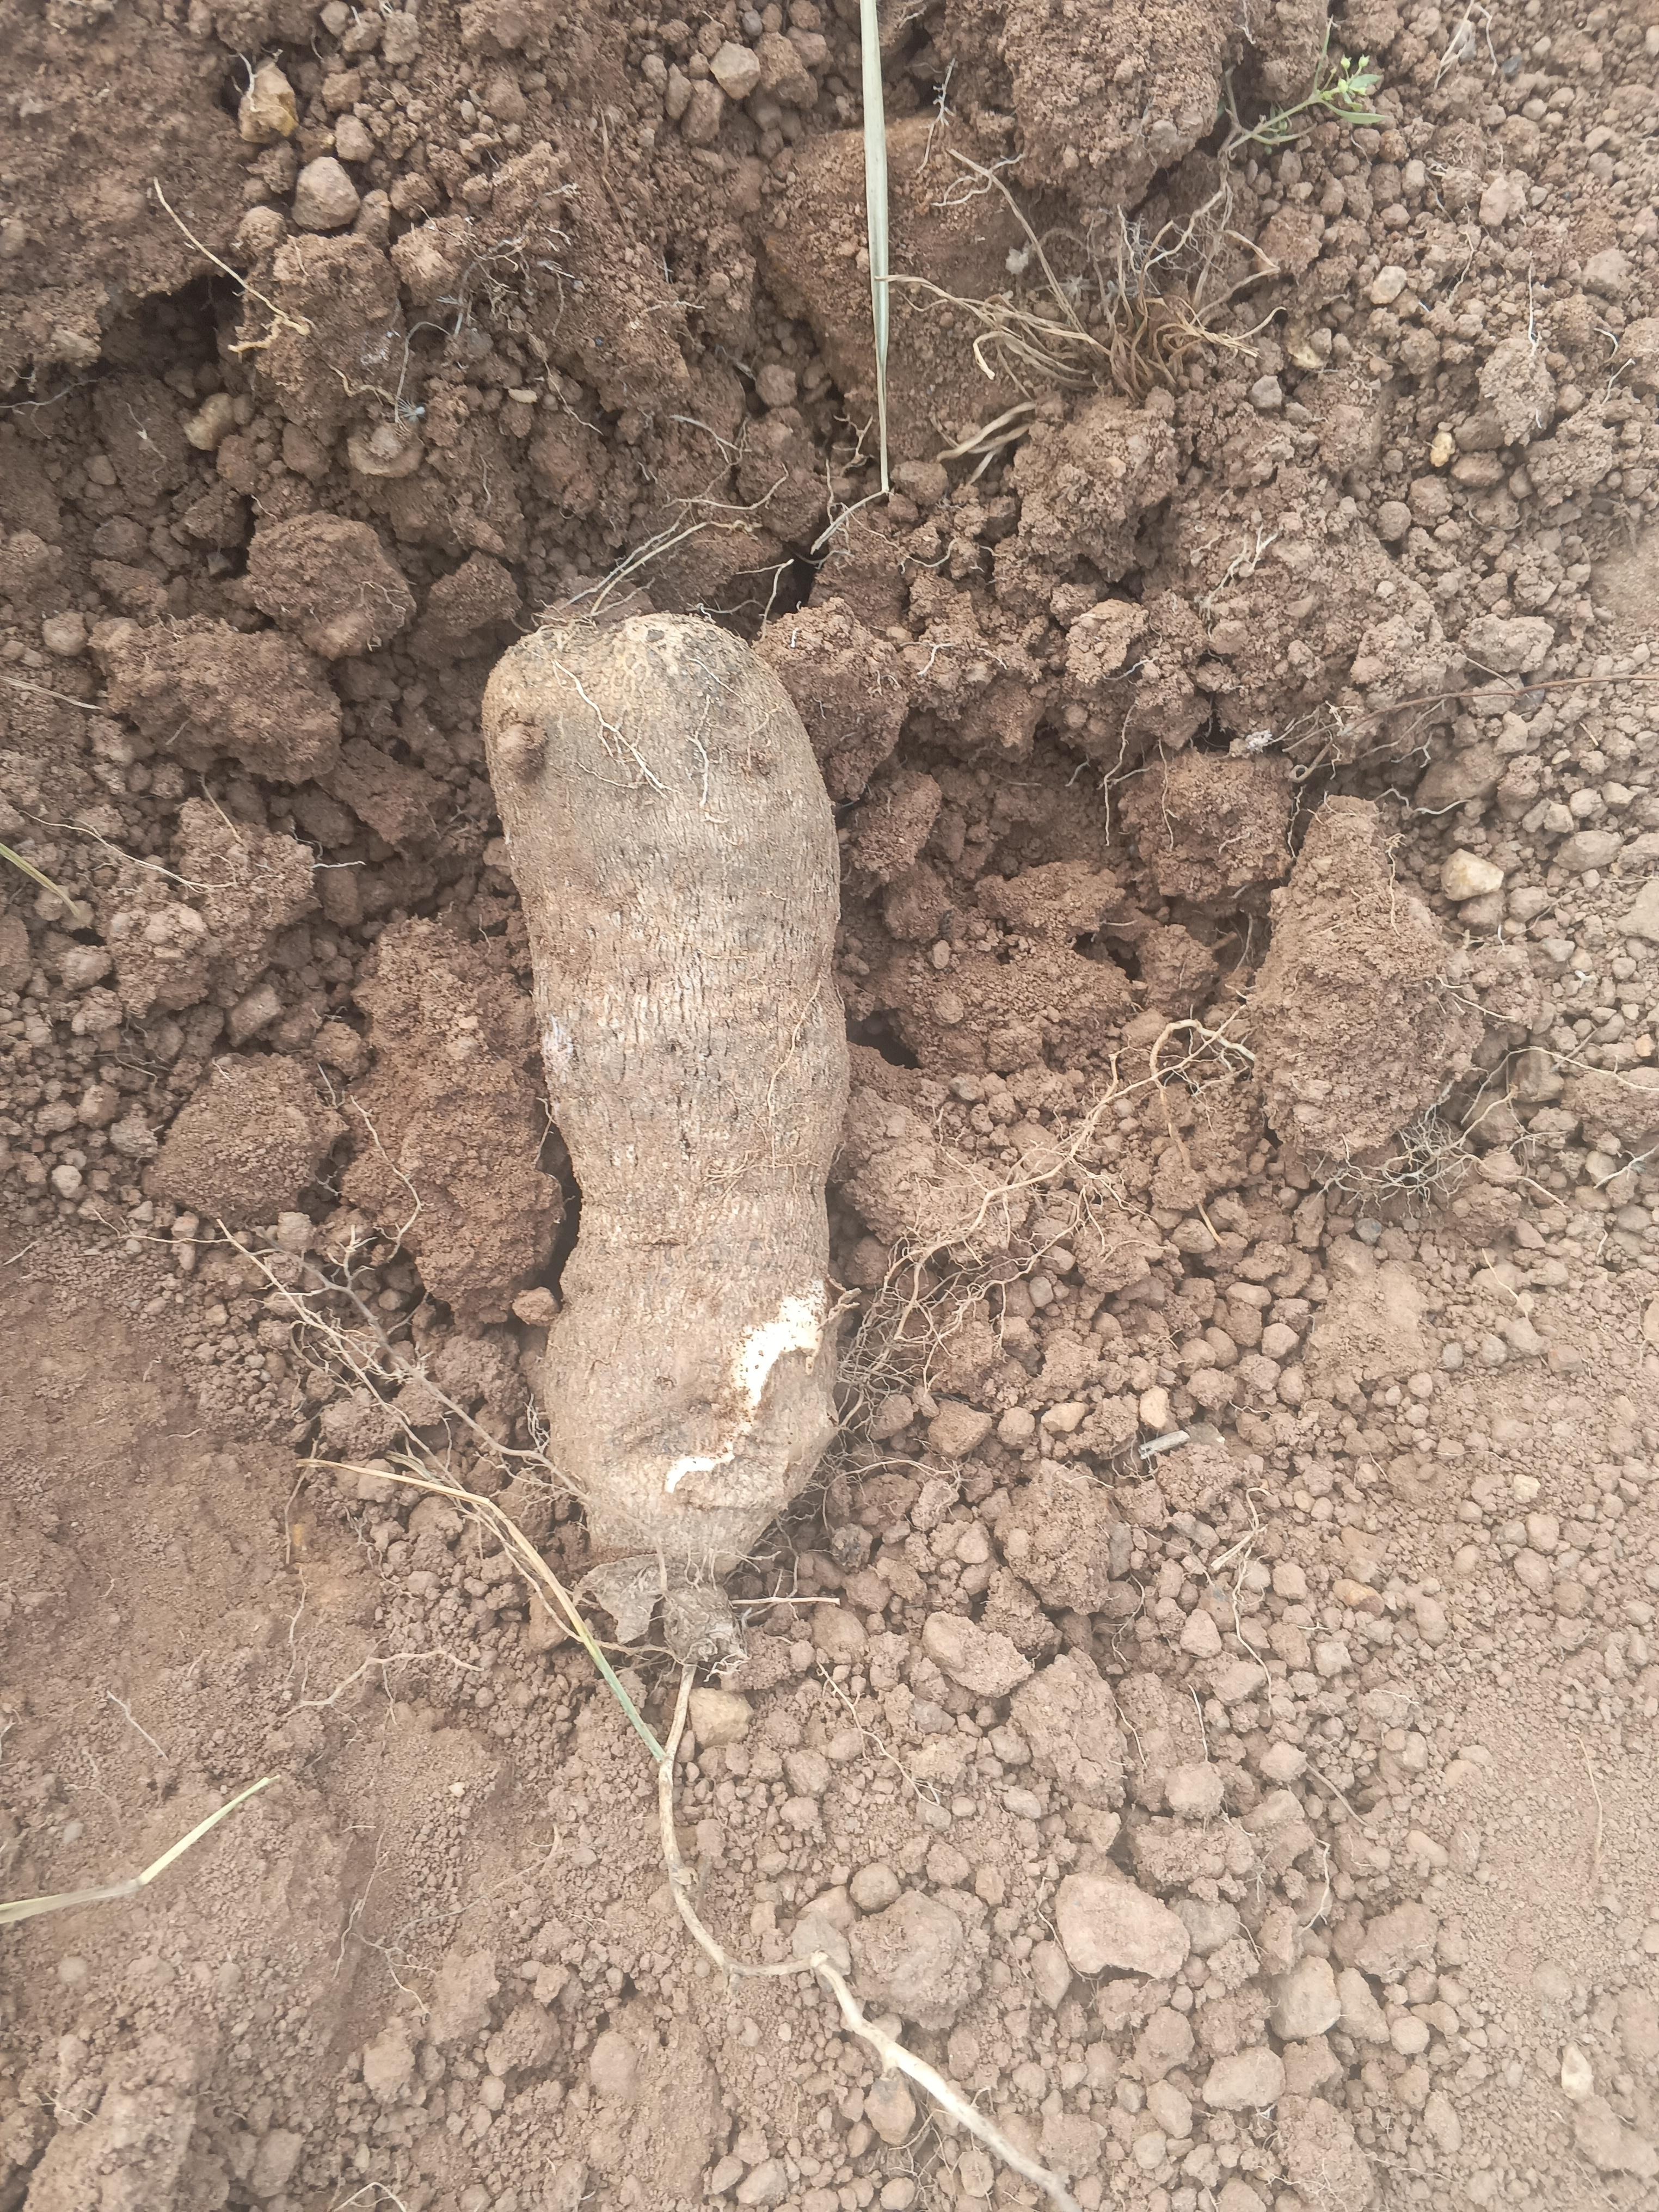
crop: yam
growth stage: harvest
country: Nigeria
